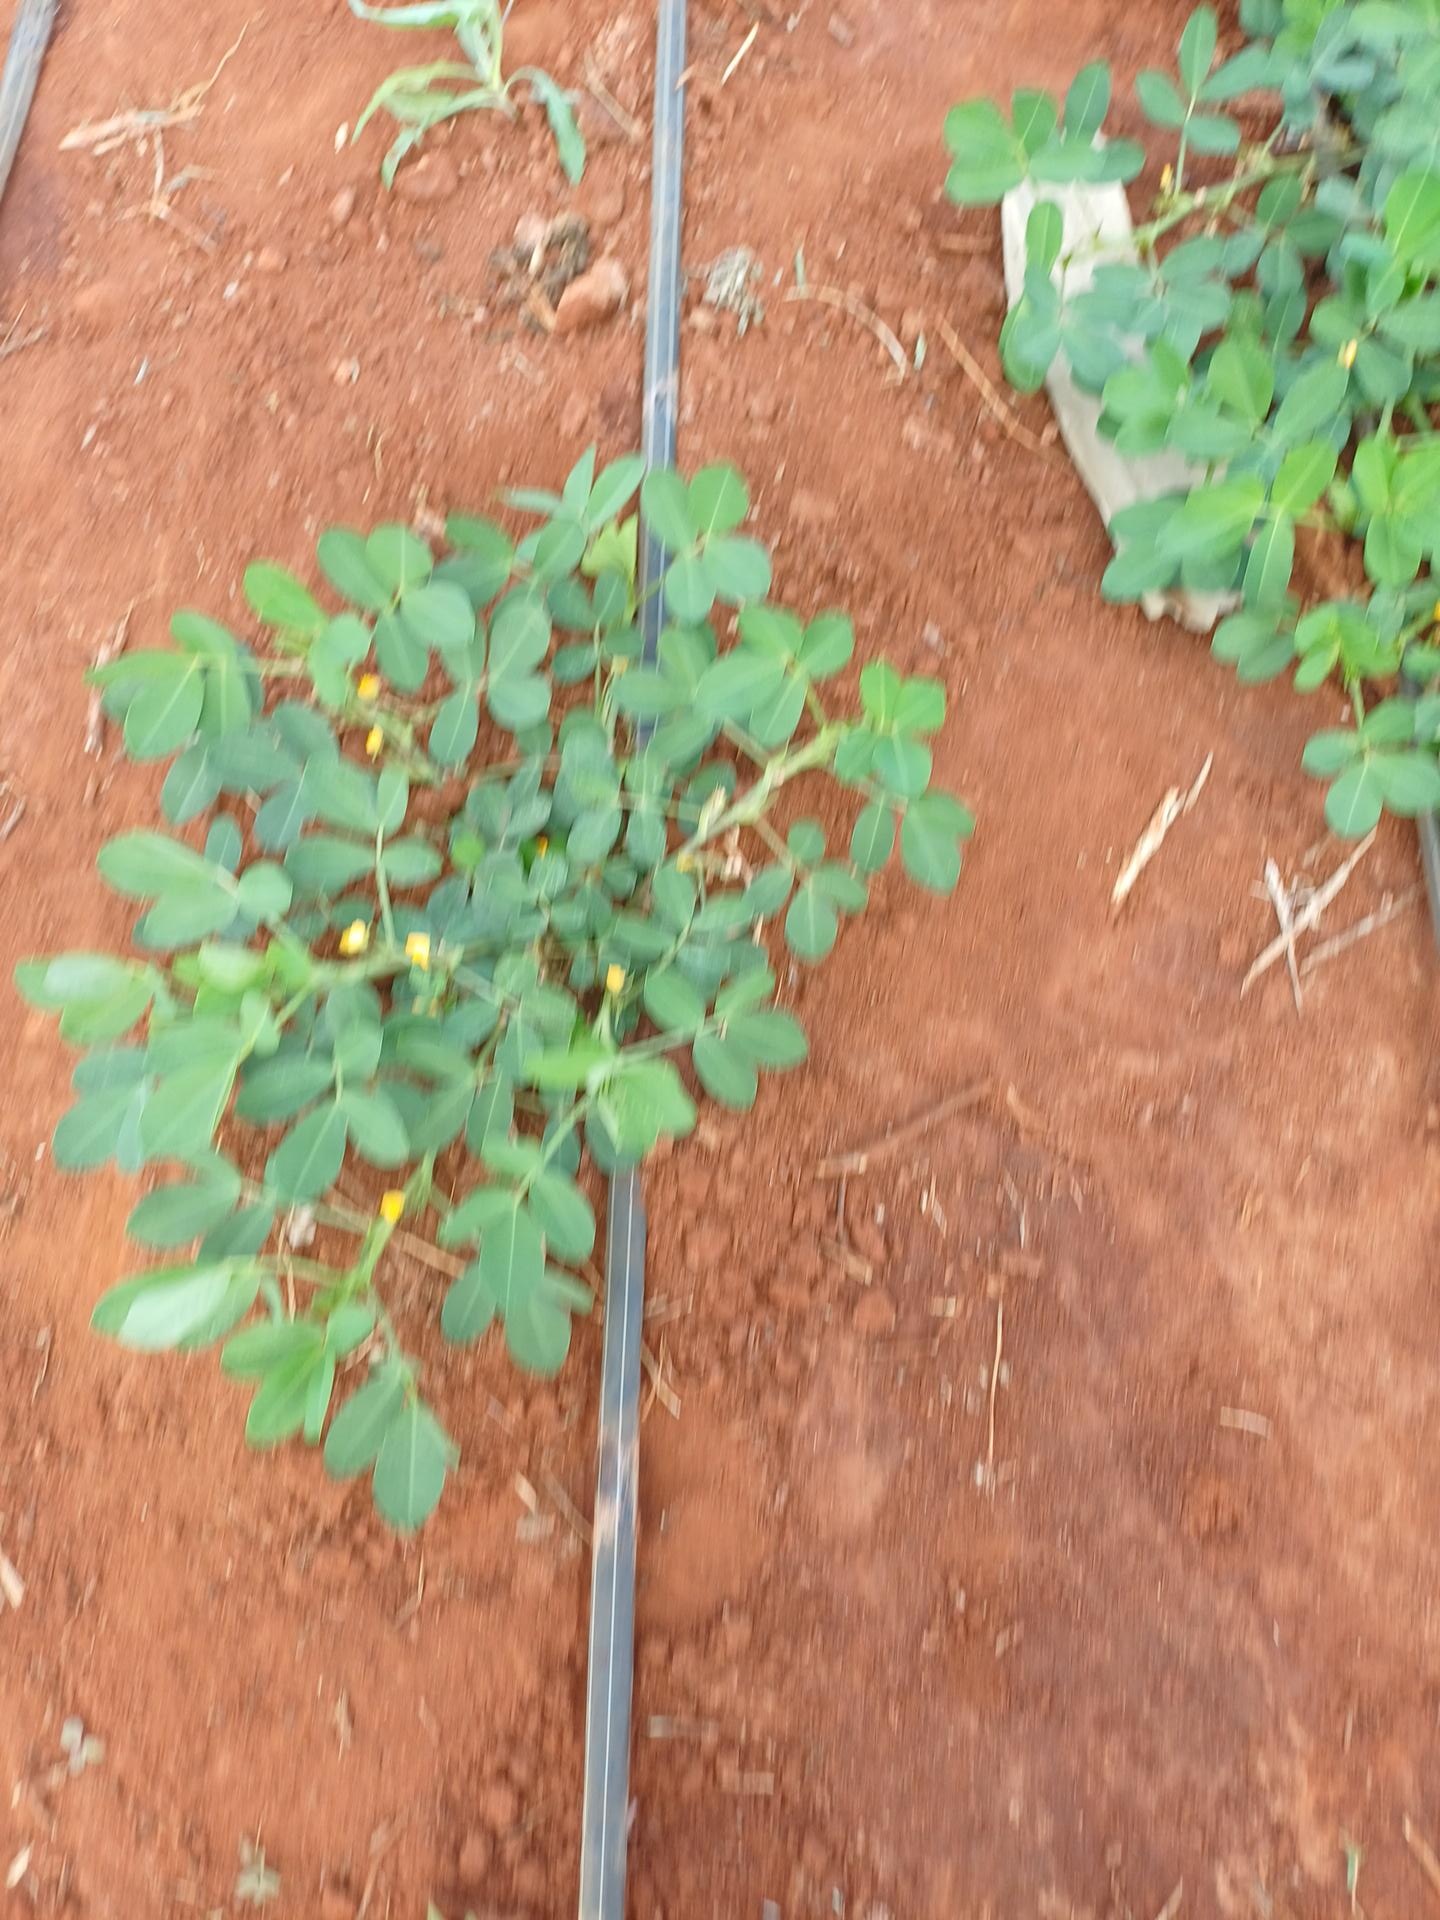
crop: groundnut
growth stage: flowering
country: Kenya
